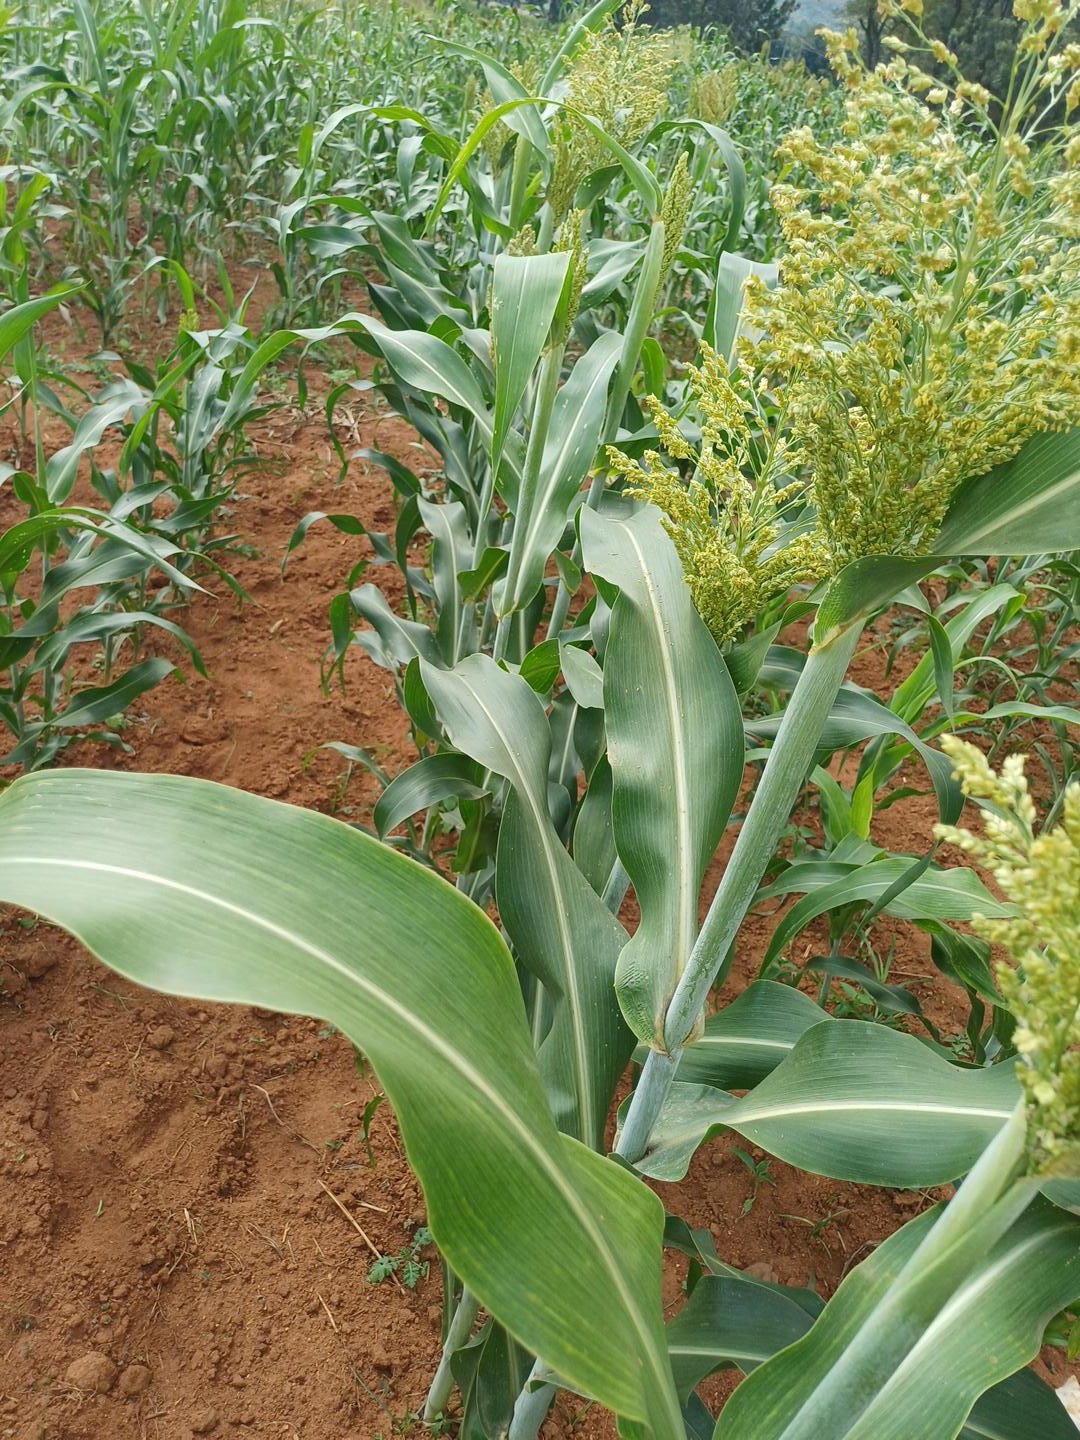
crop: sorghum
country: Kenya
